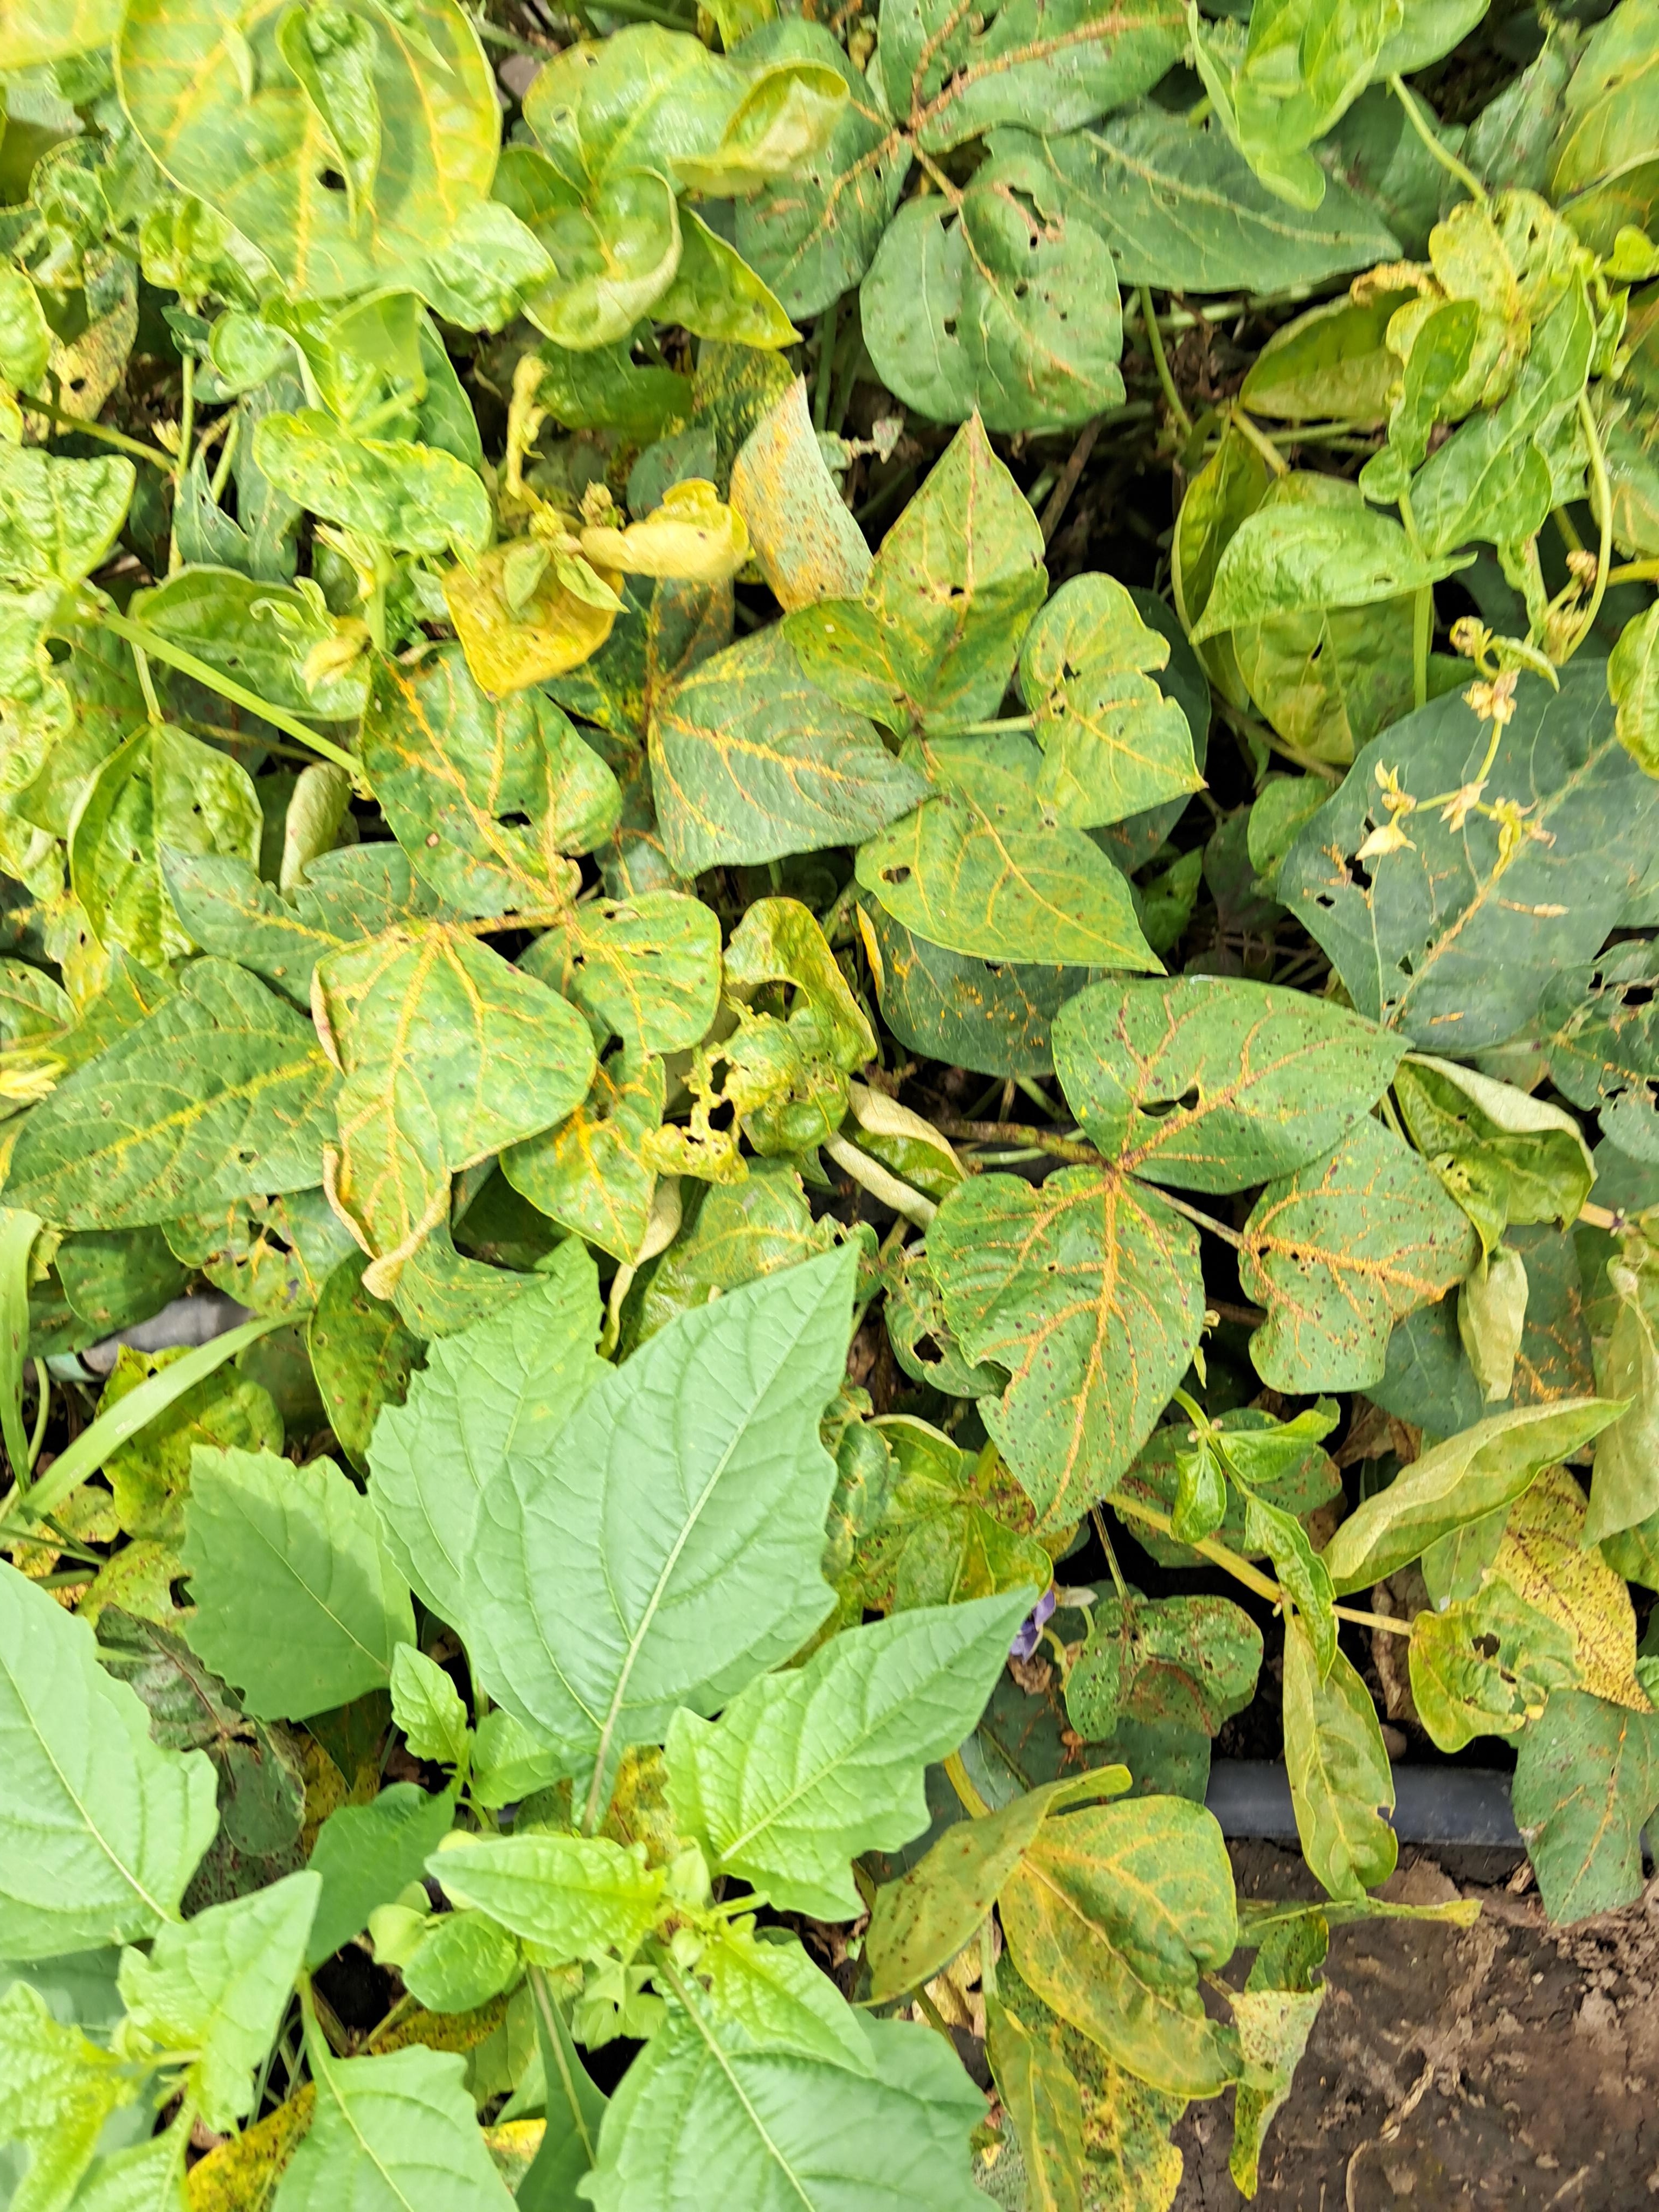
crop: cowpea
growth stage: development pod
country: Tanzania
